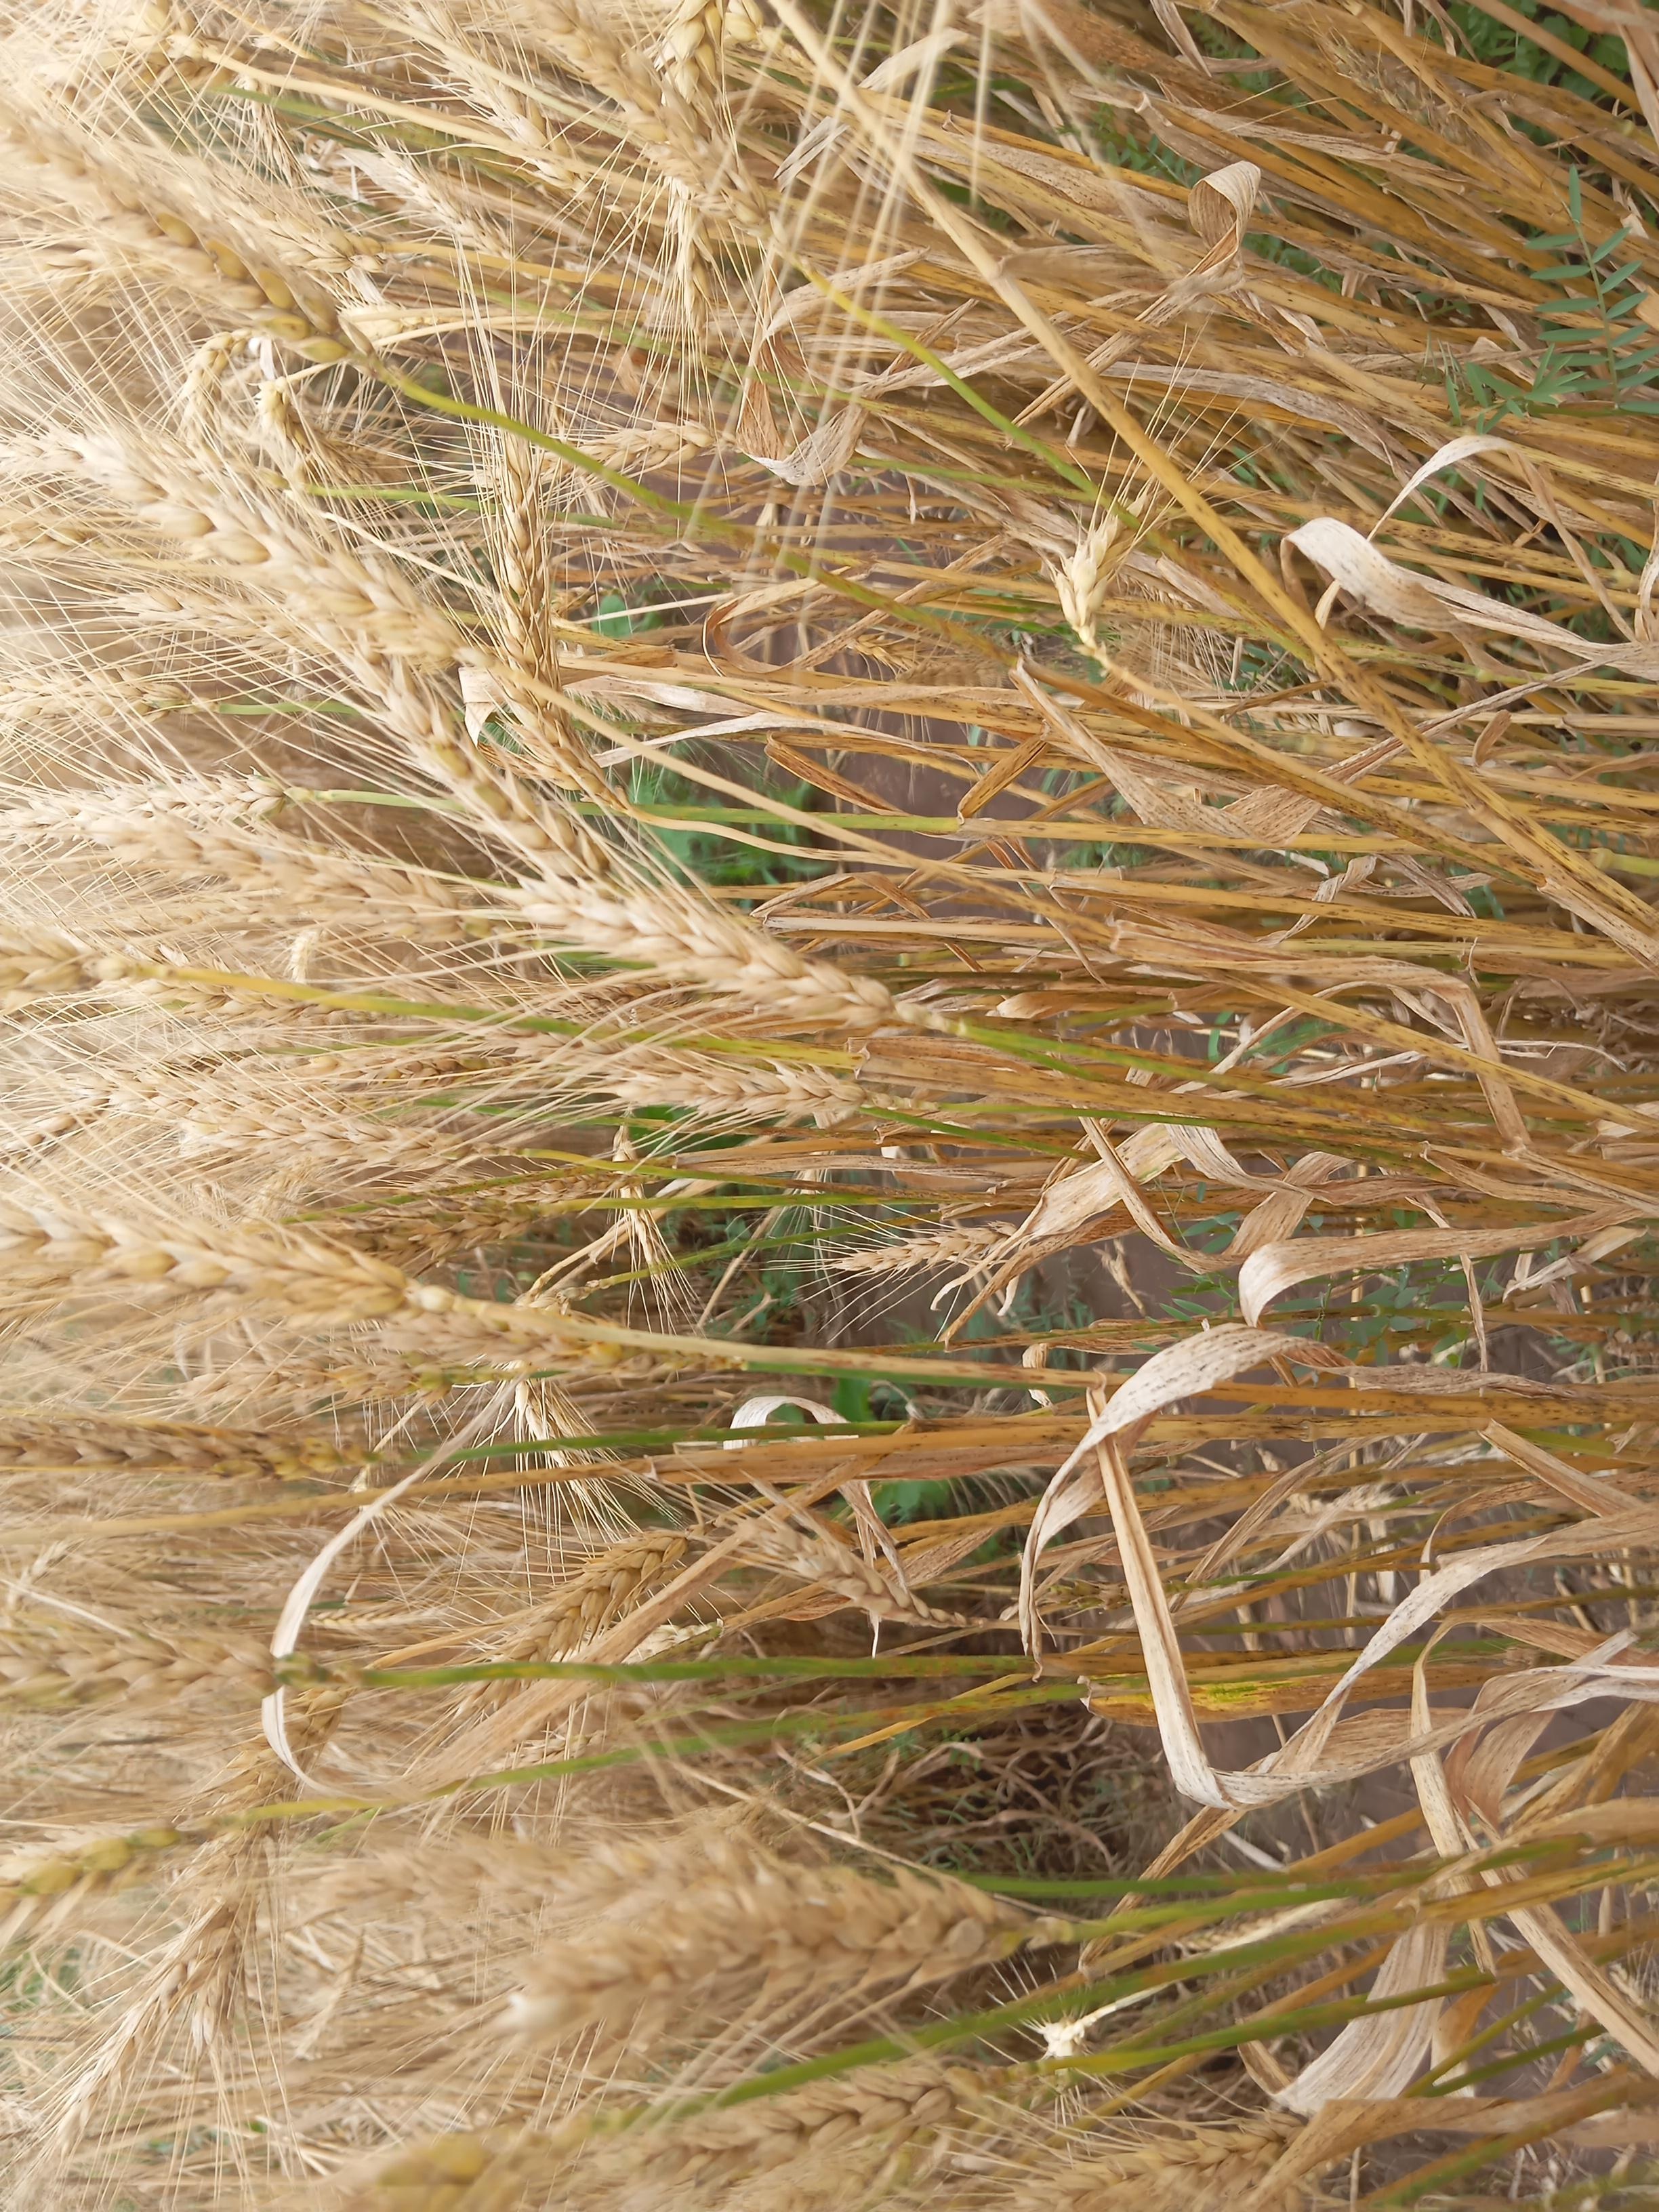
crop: wheat
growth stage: maturity
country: Kenya
